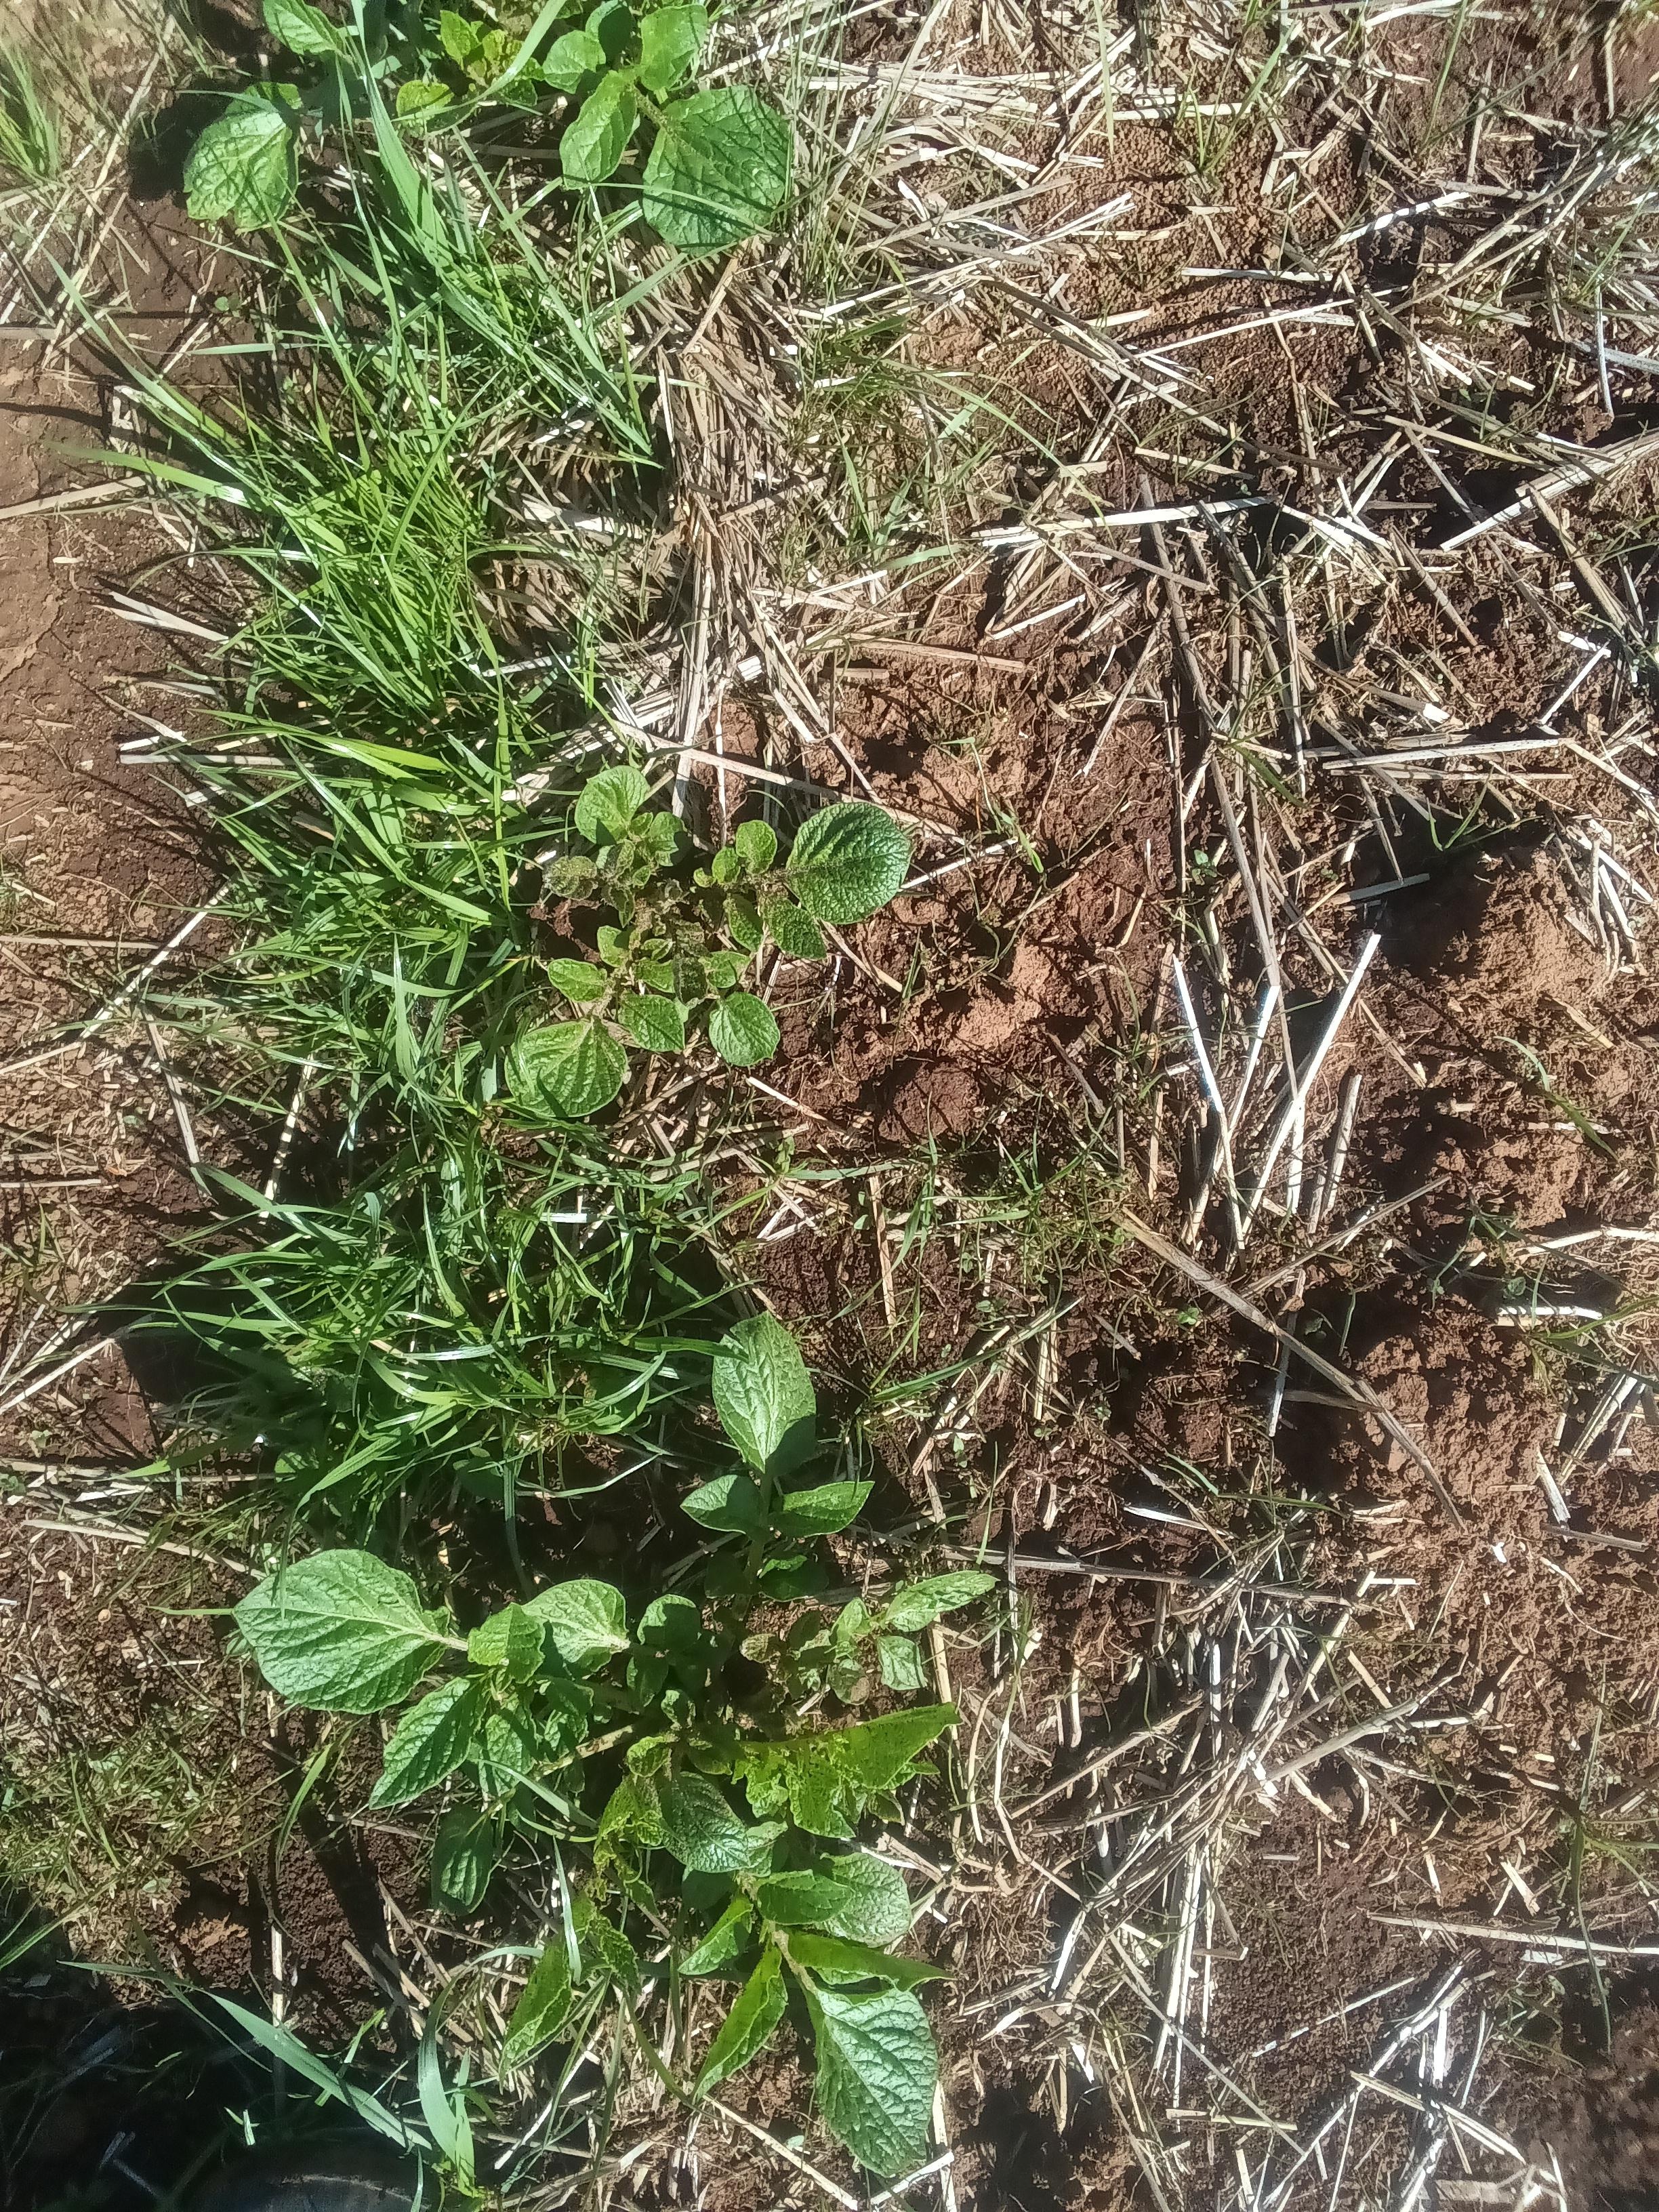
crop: potato
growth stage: emergence
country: Kenya
